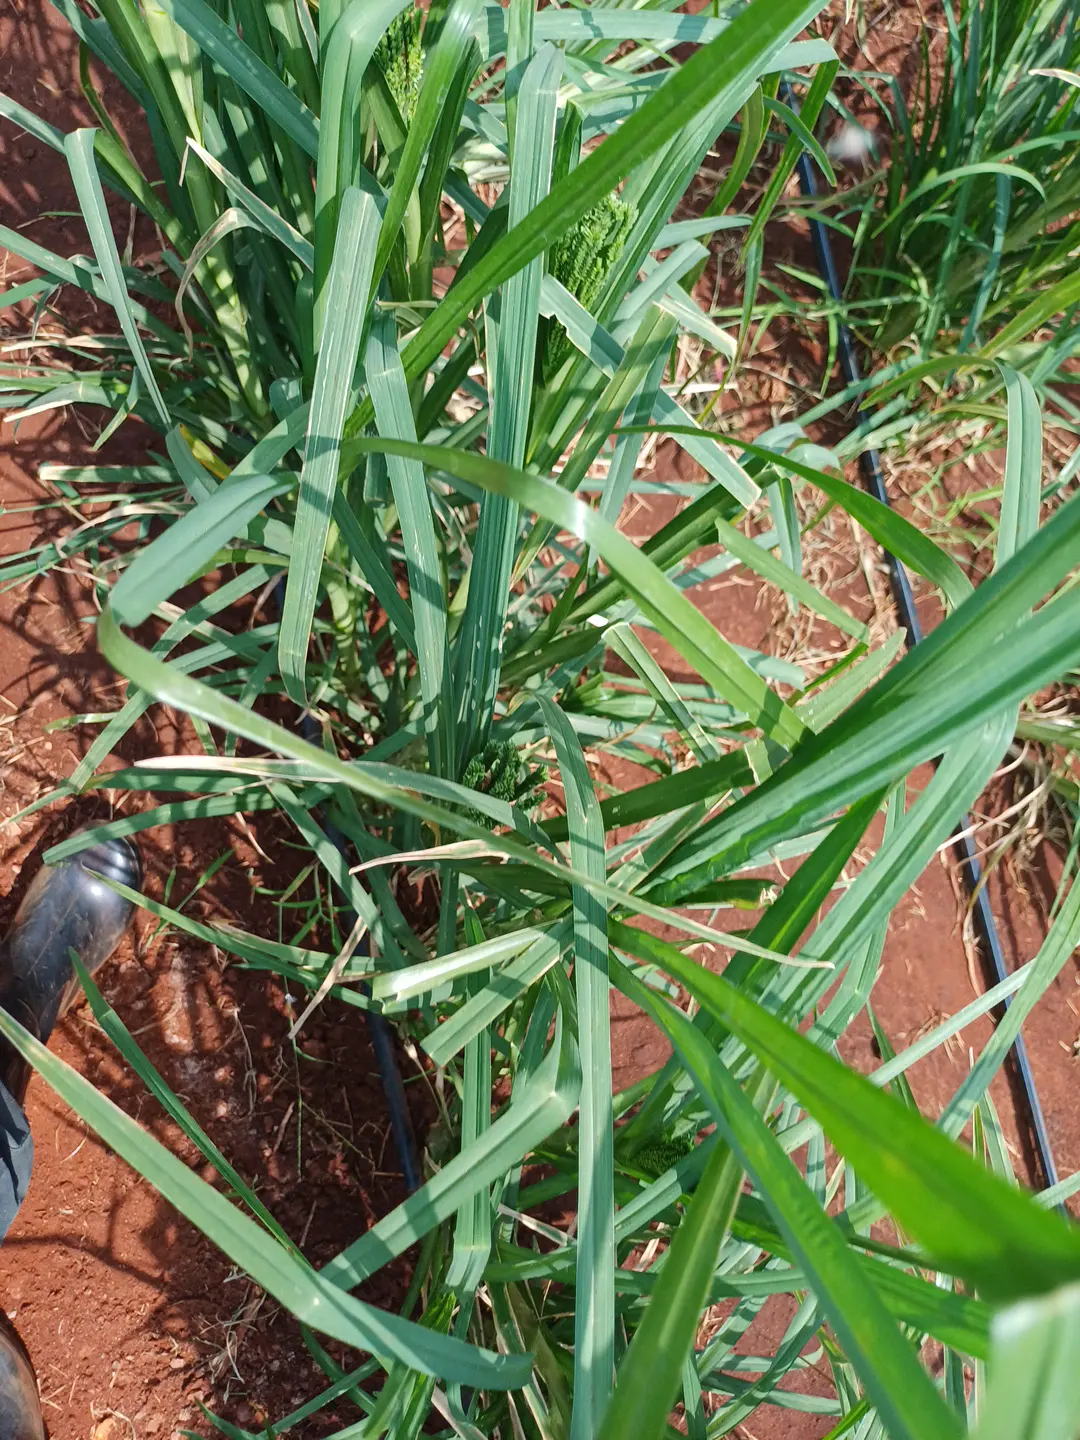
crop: finger millet
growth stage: flowering
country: Kenya
